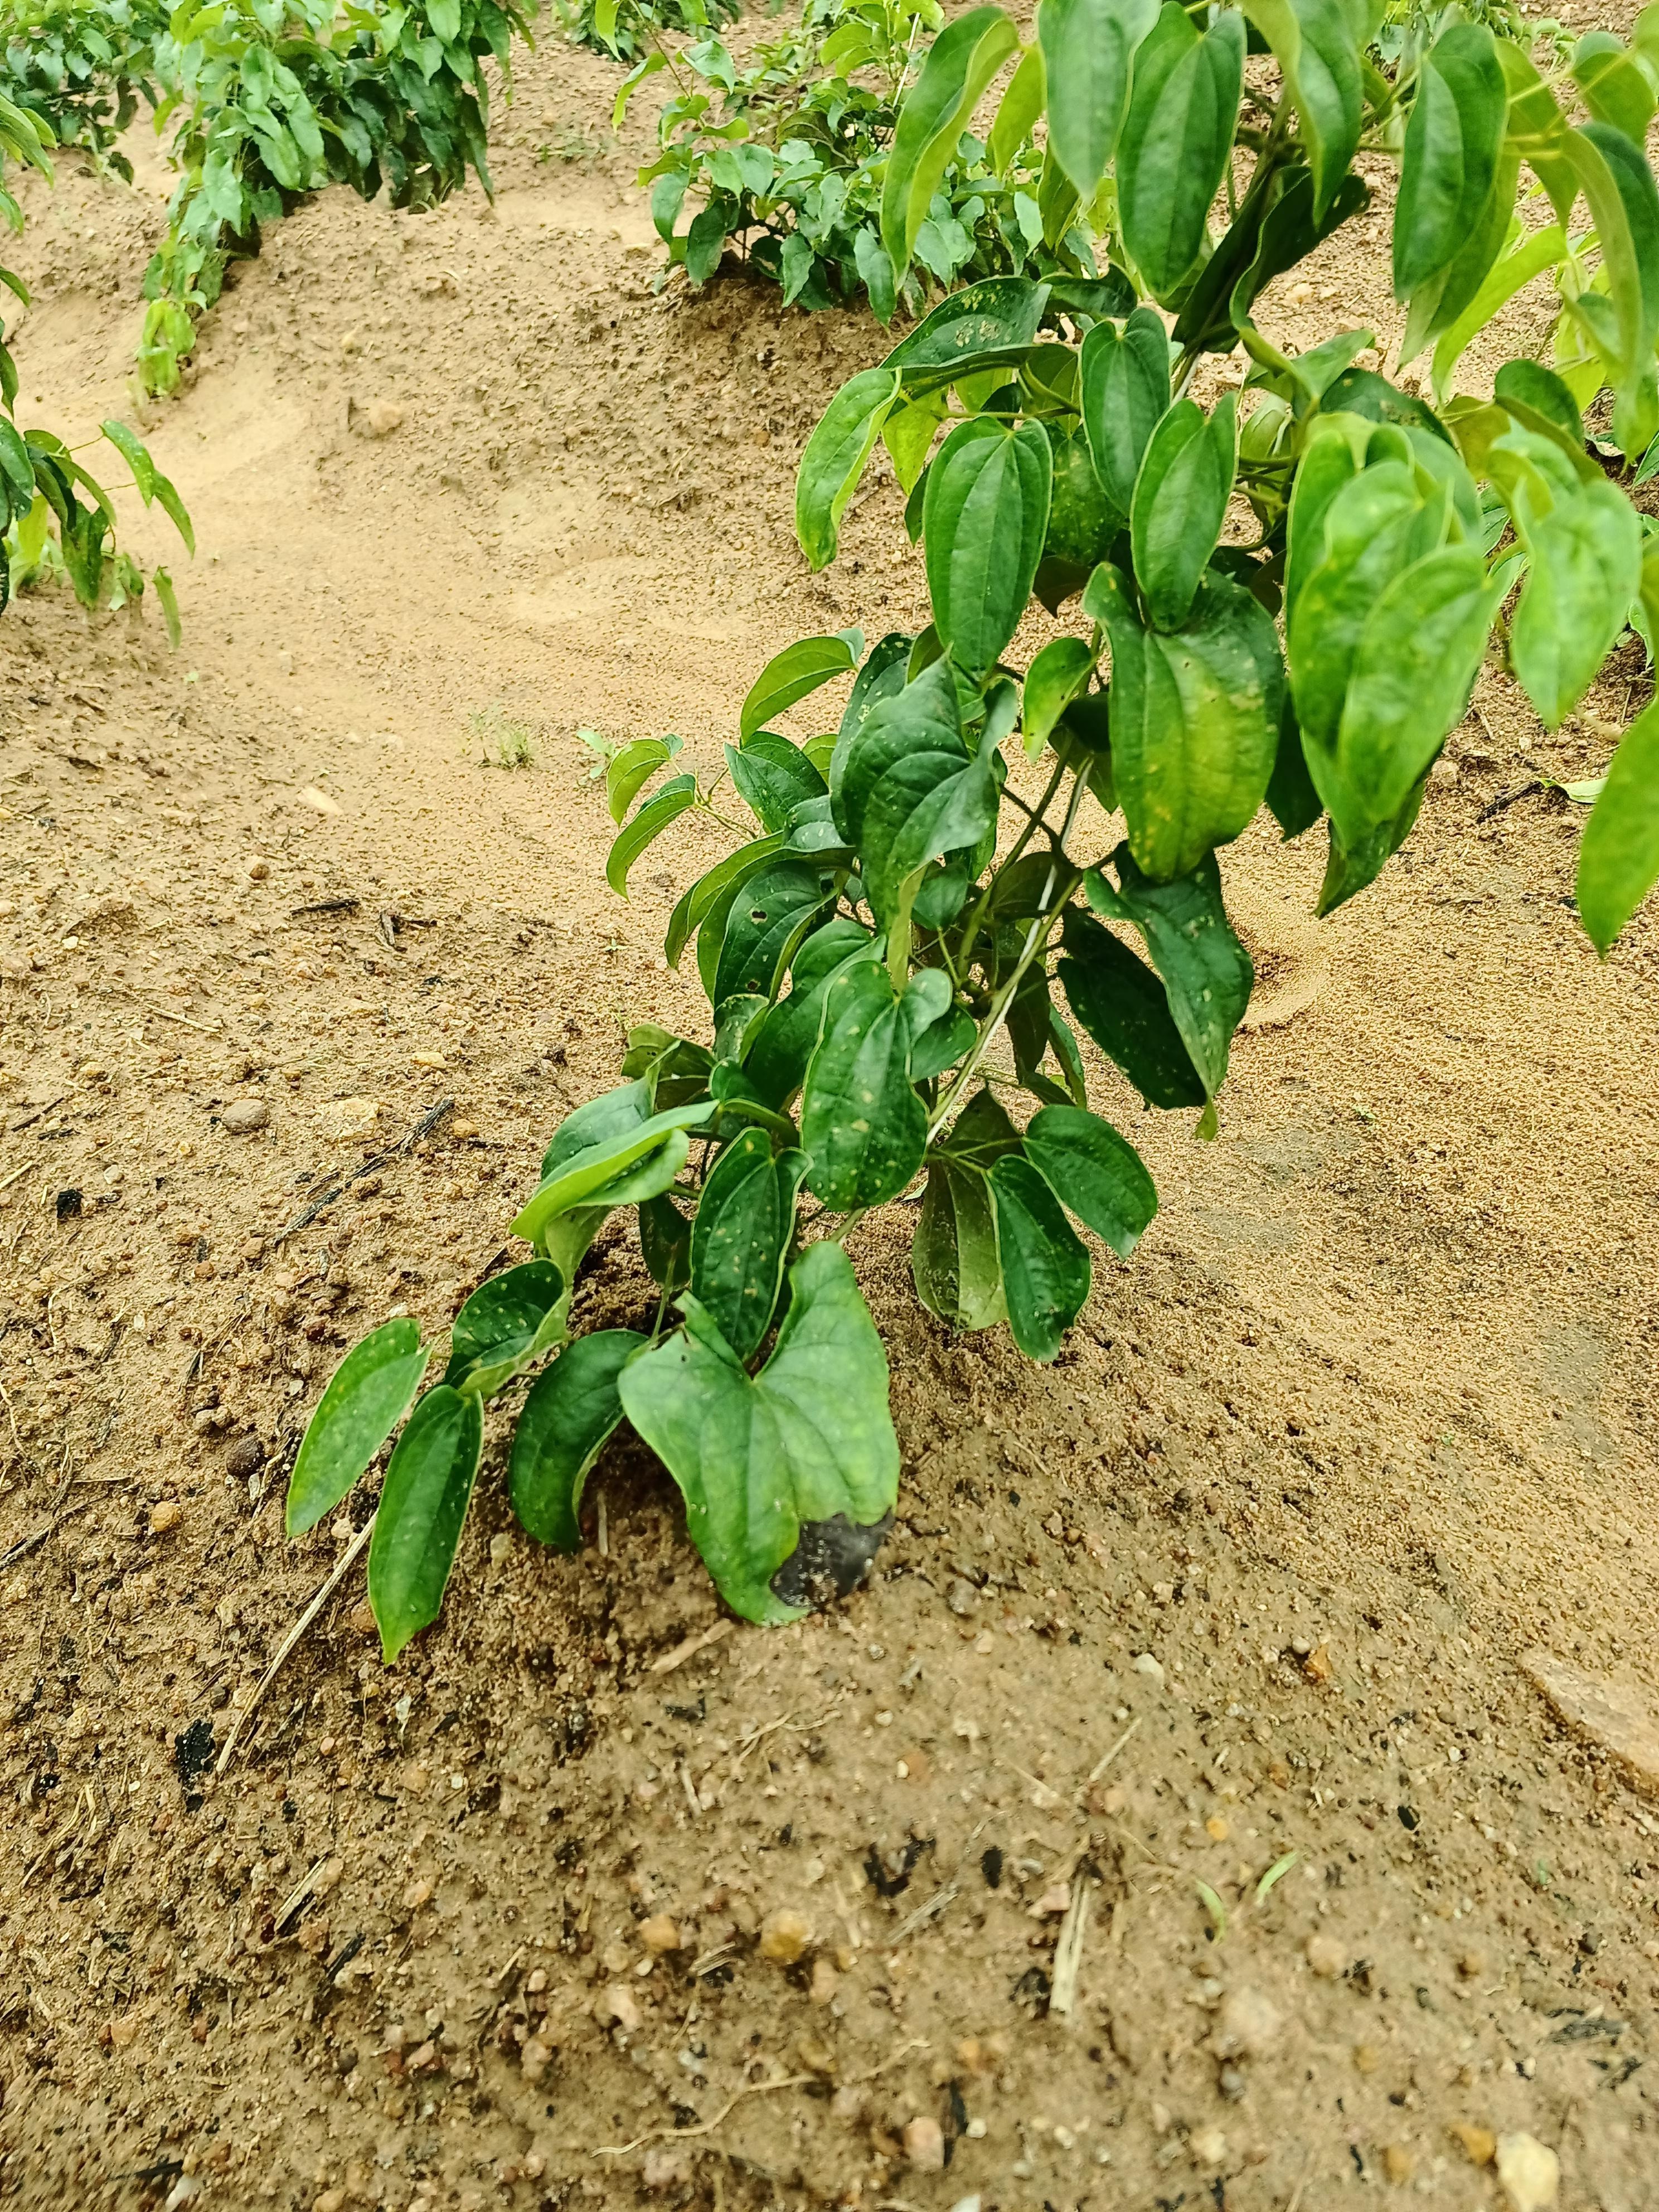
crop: yam
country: Nigeria
